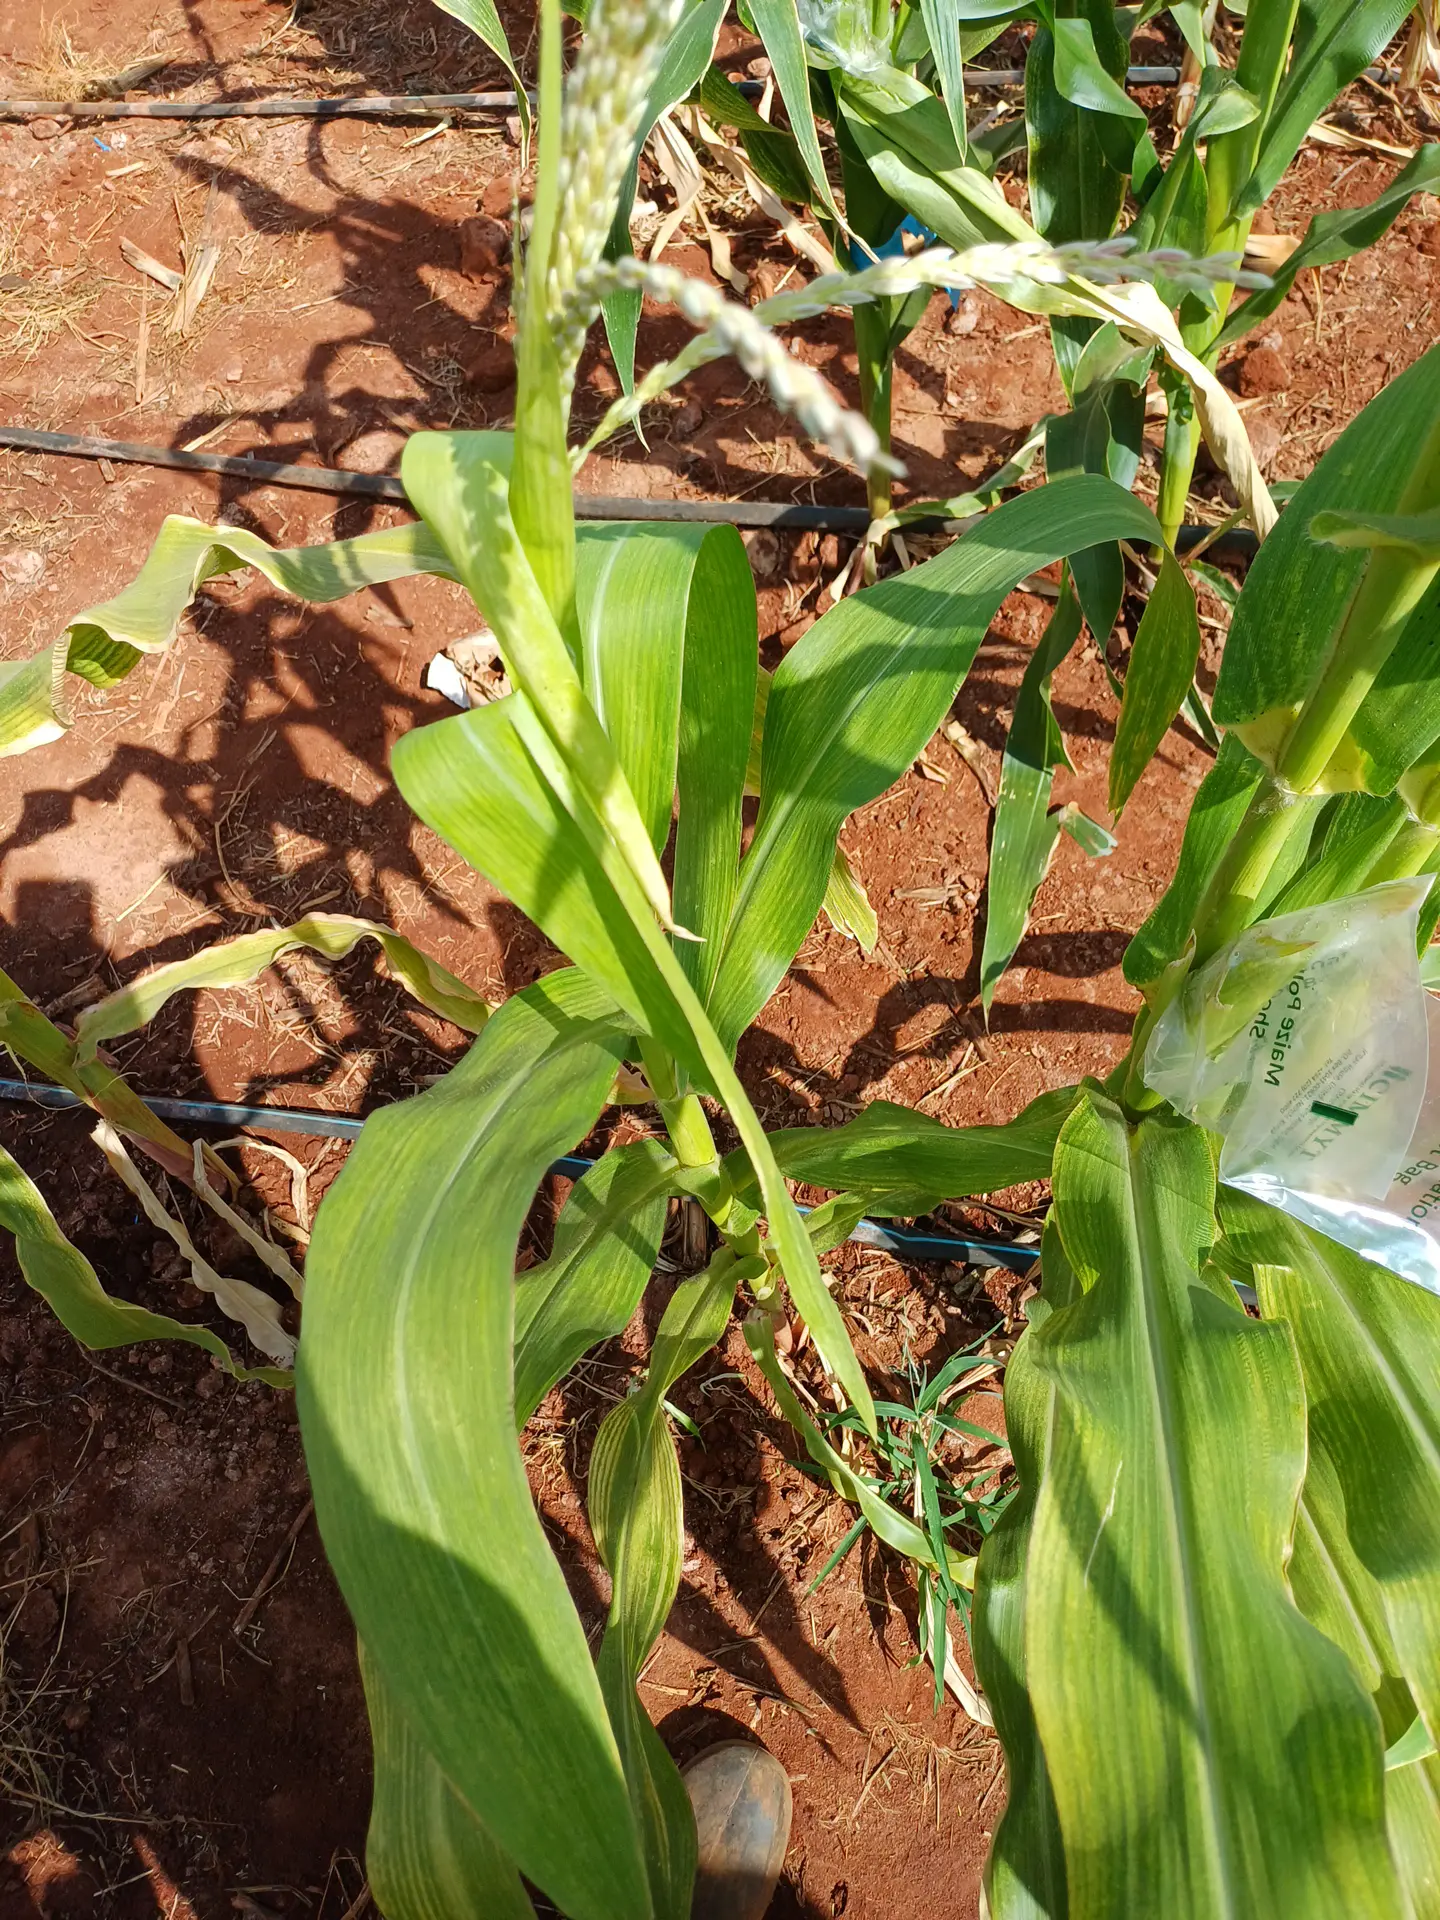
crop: maize
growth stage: vegetative
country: Kenya
